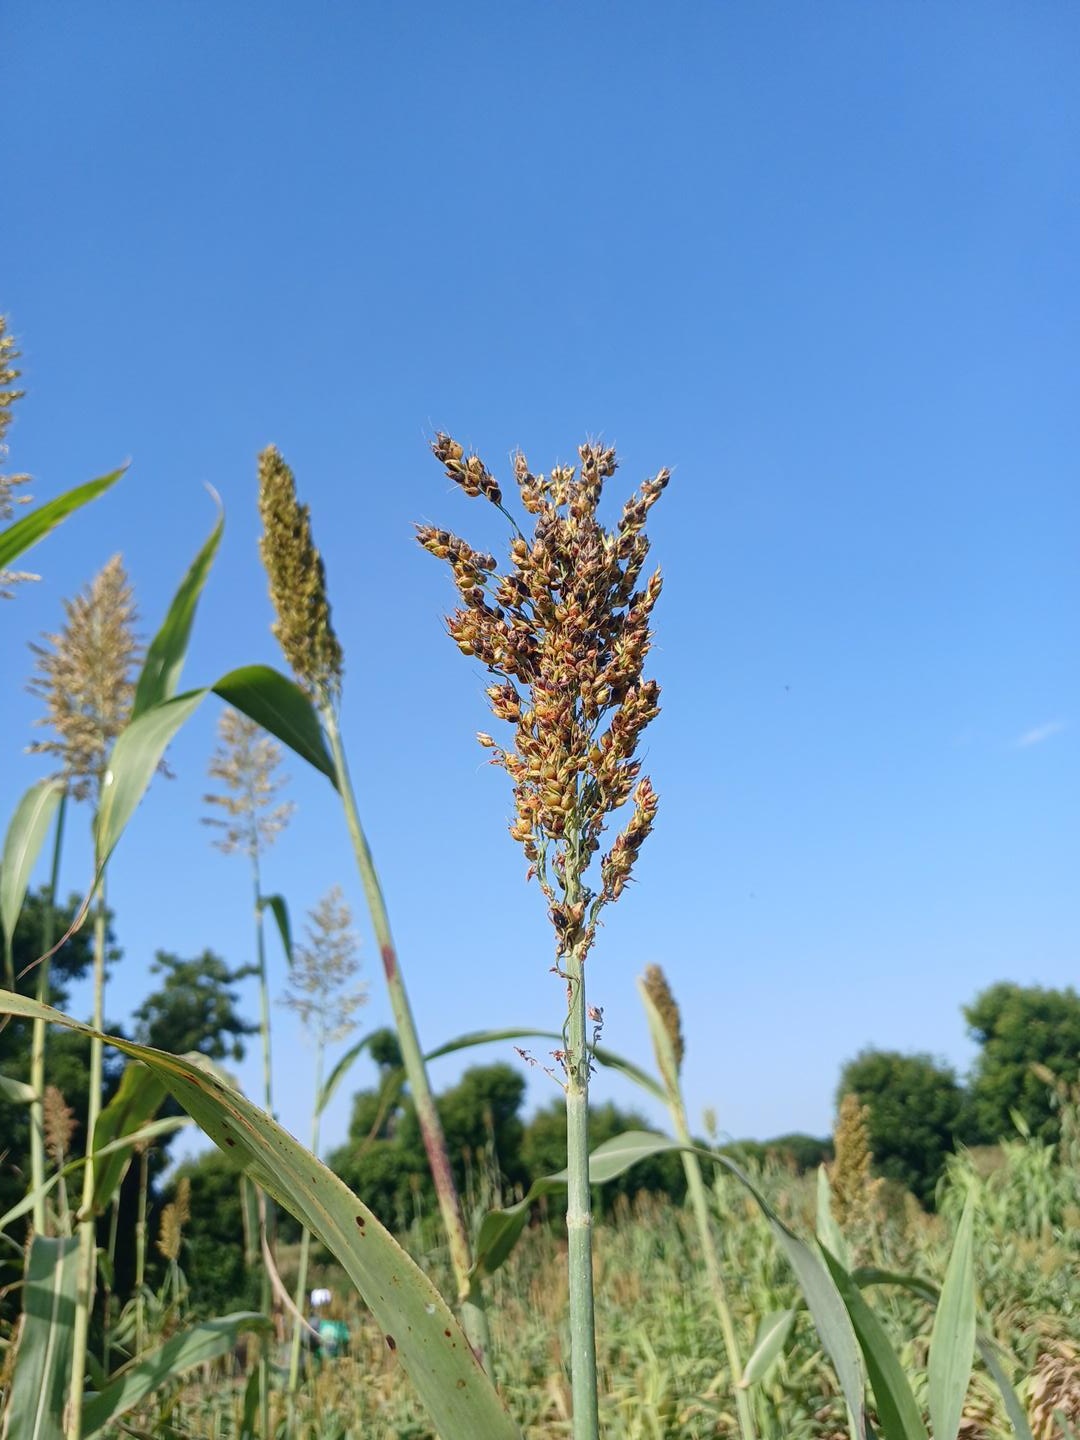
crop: sorghum
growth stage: filling grain
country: Senegal
